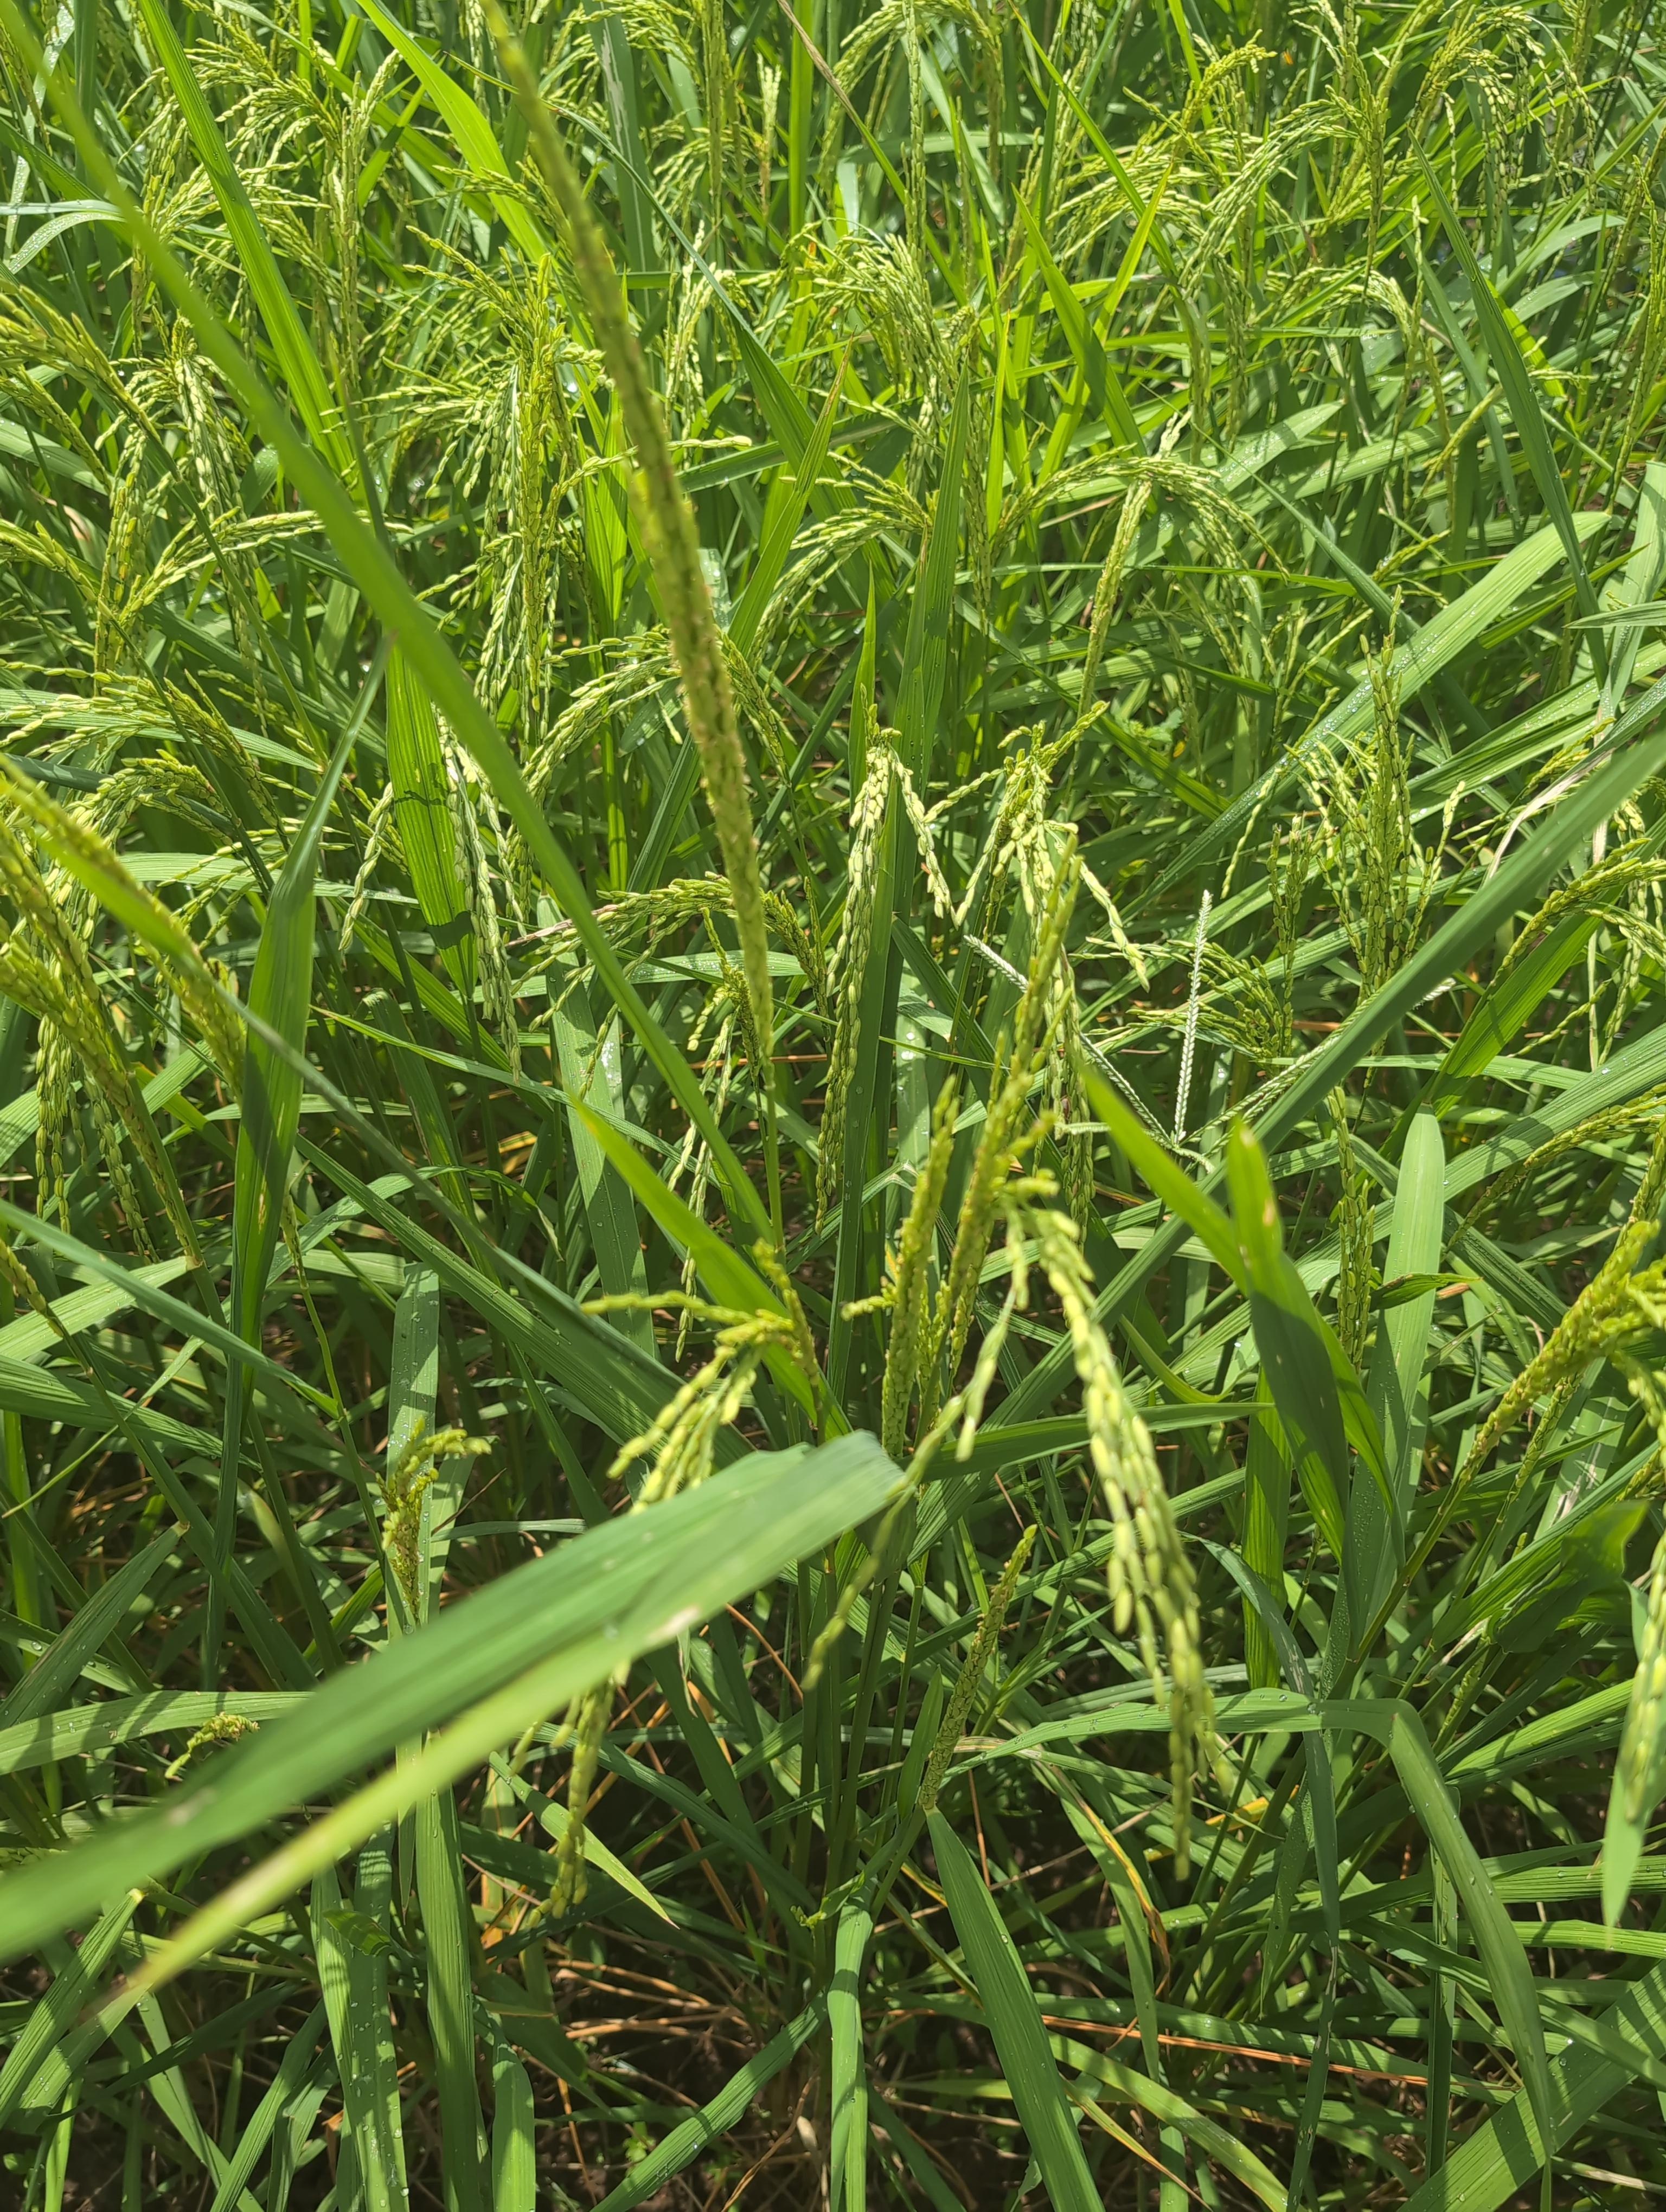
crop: rice
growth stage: stage milk
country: Côte d'Ivoire
